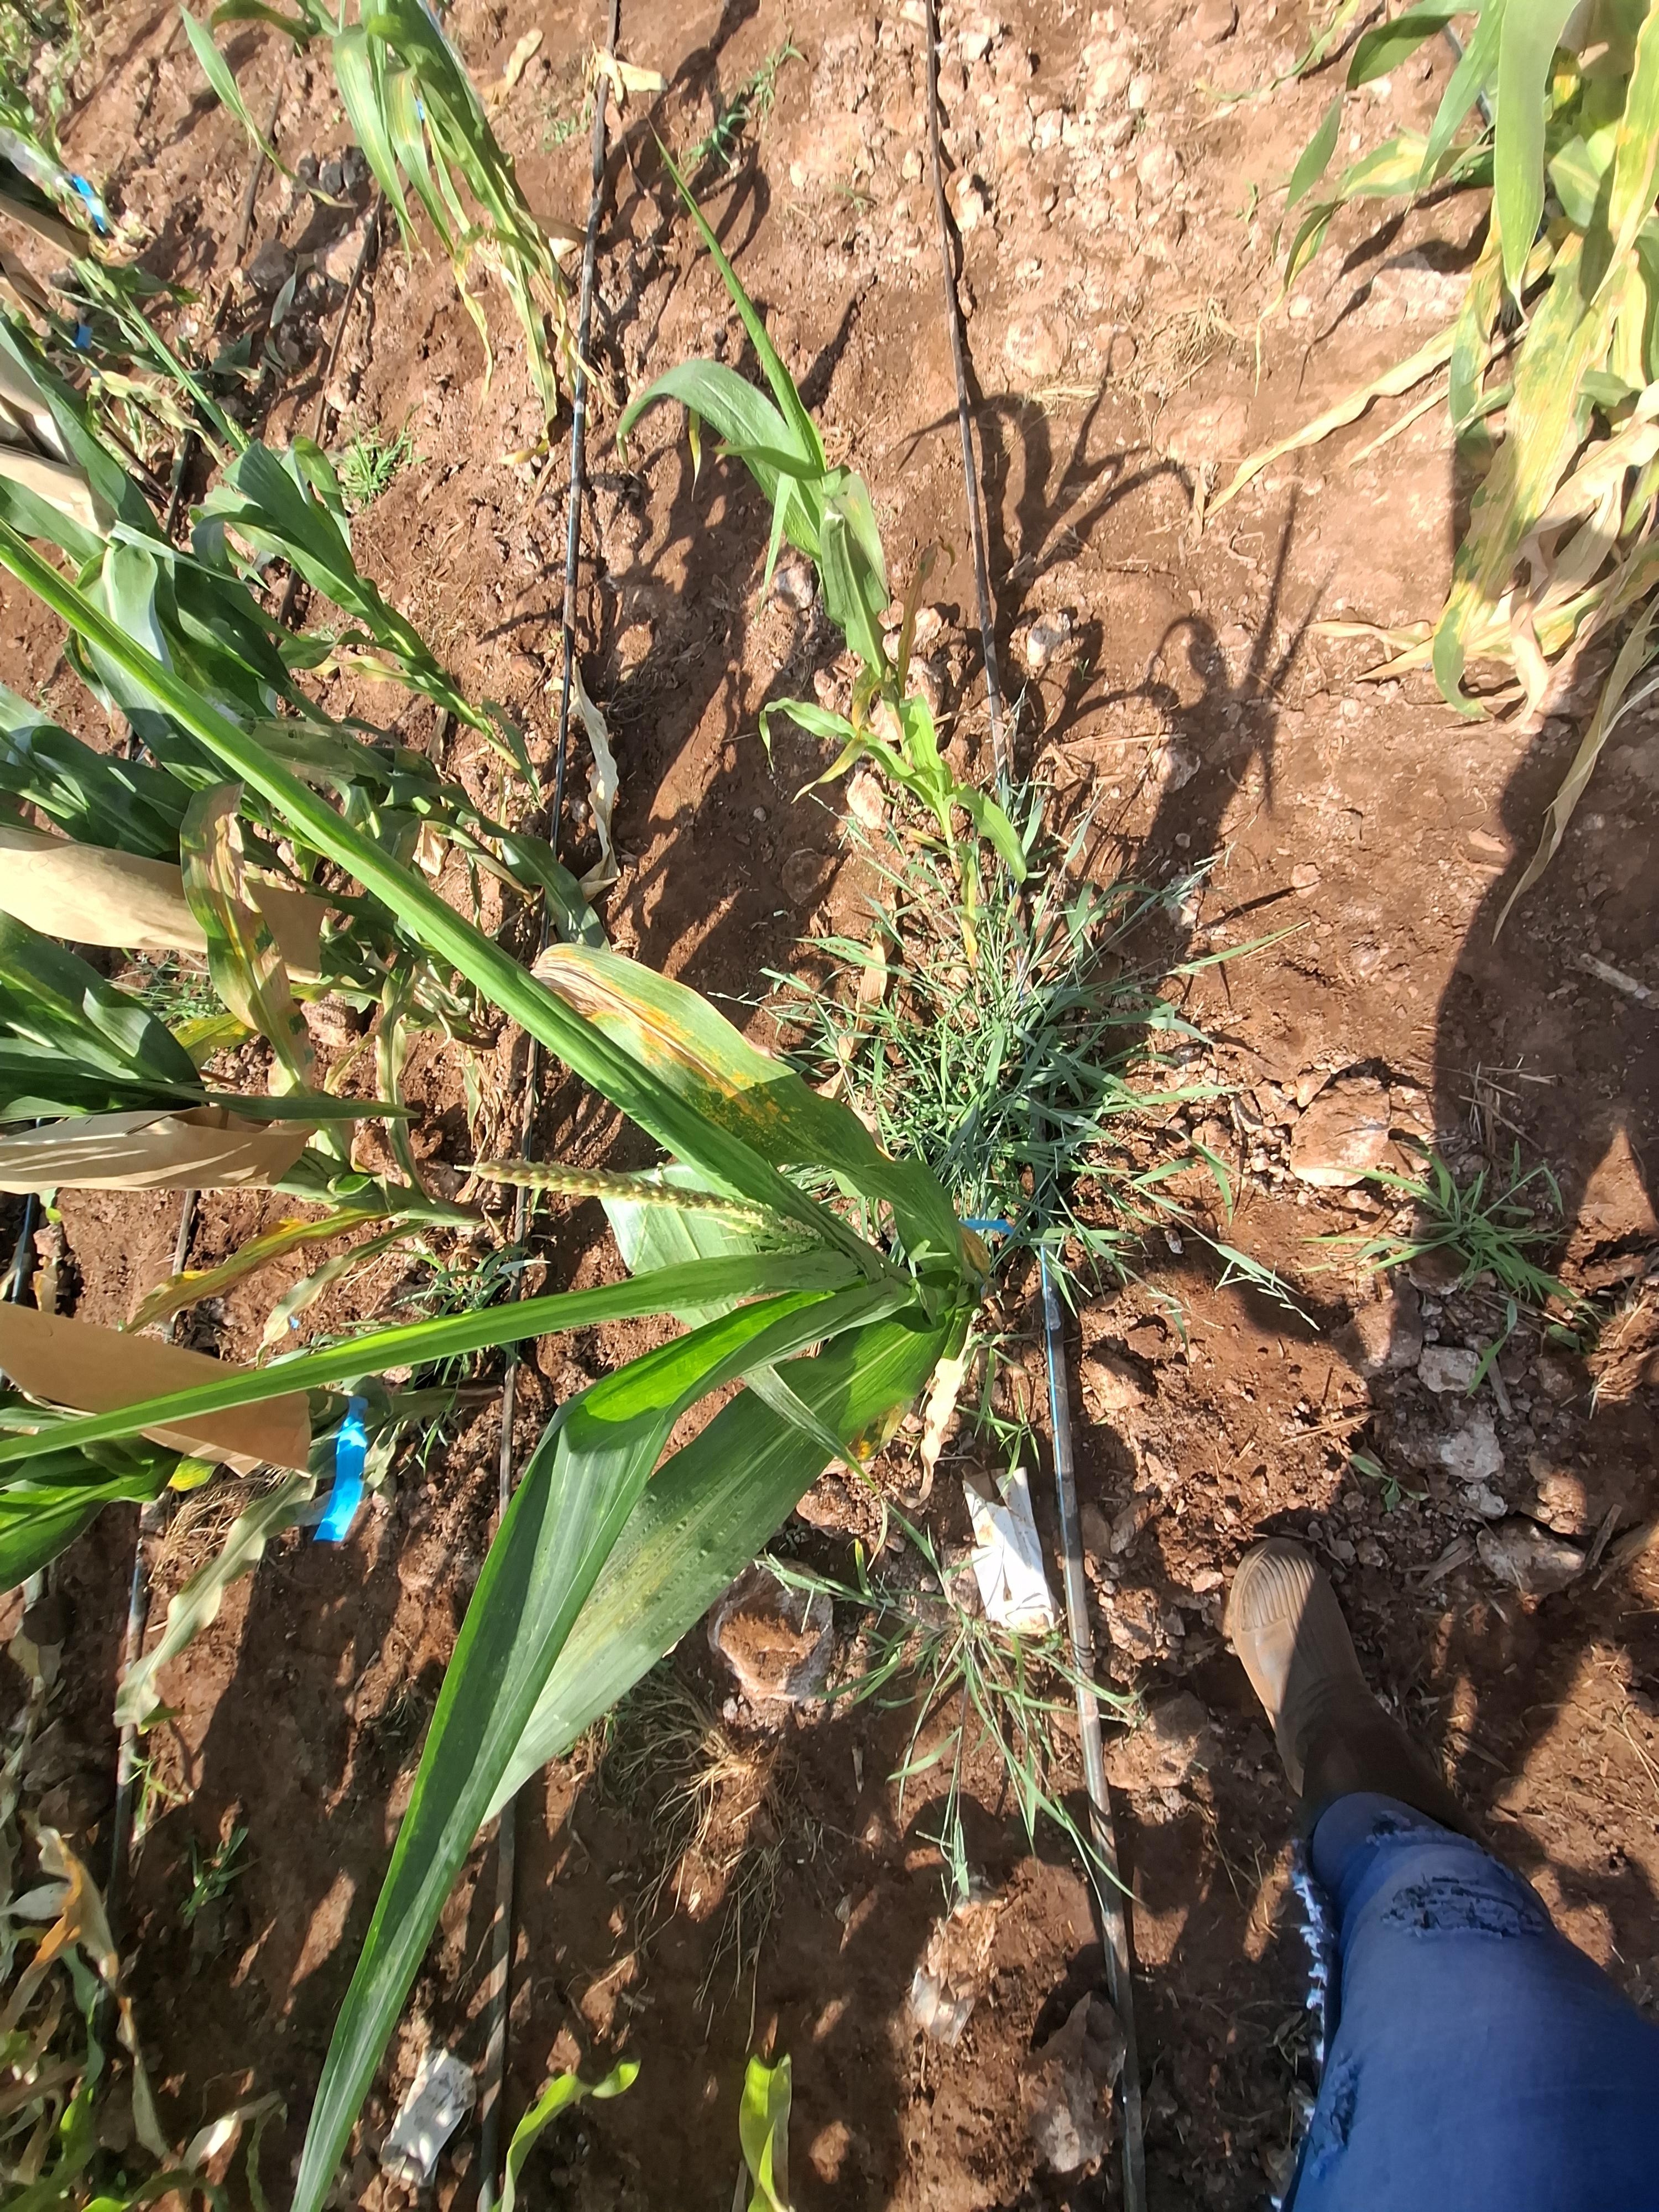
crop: maize
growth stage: vegetative
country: Kenya
